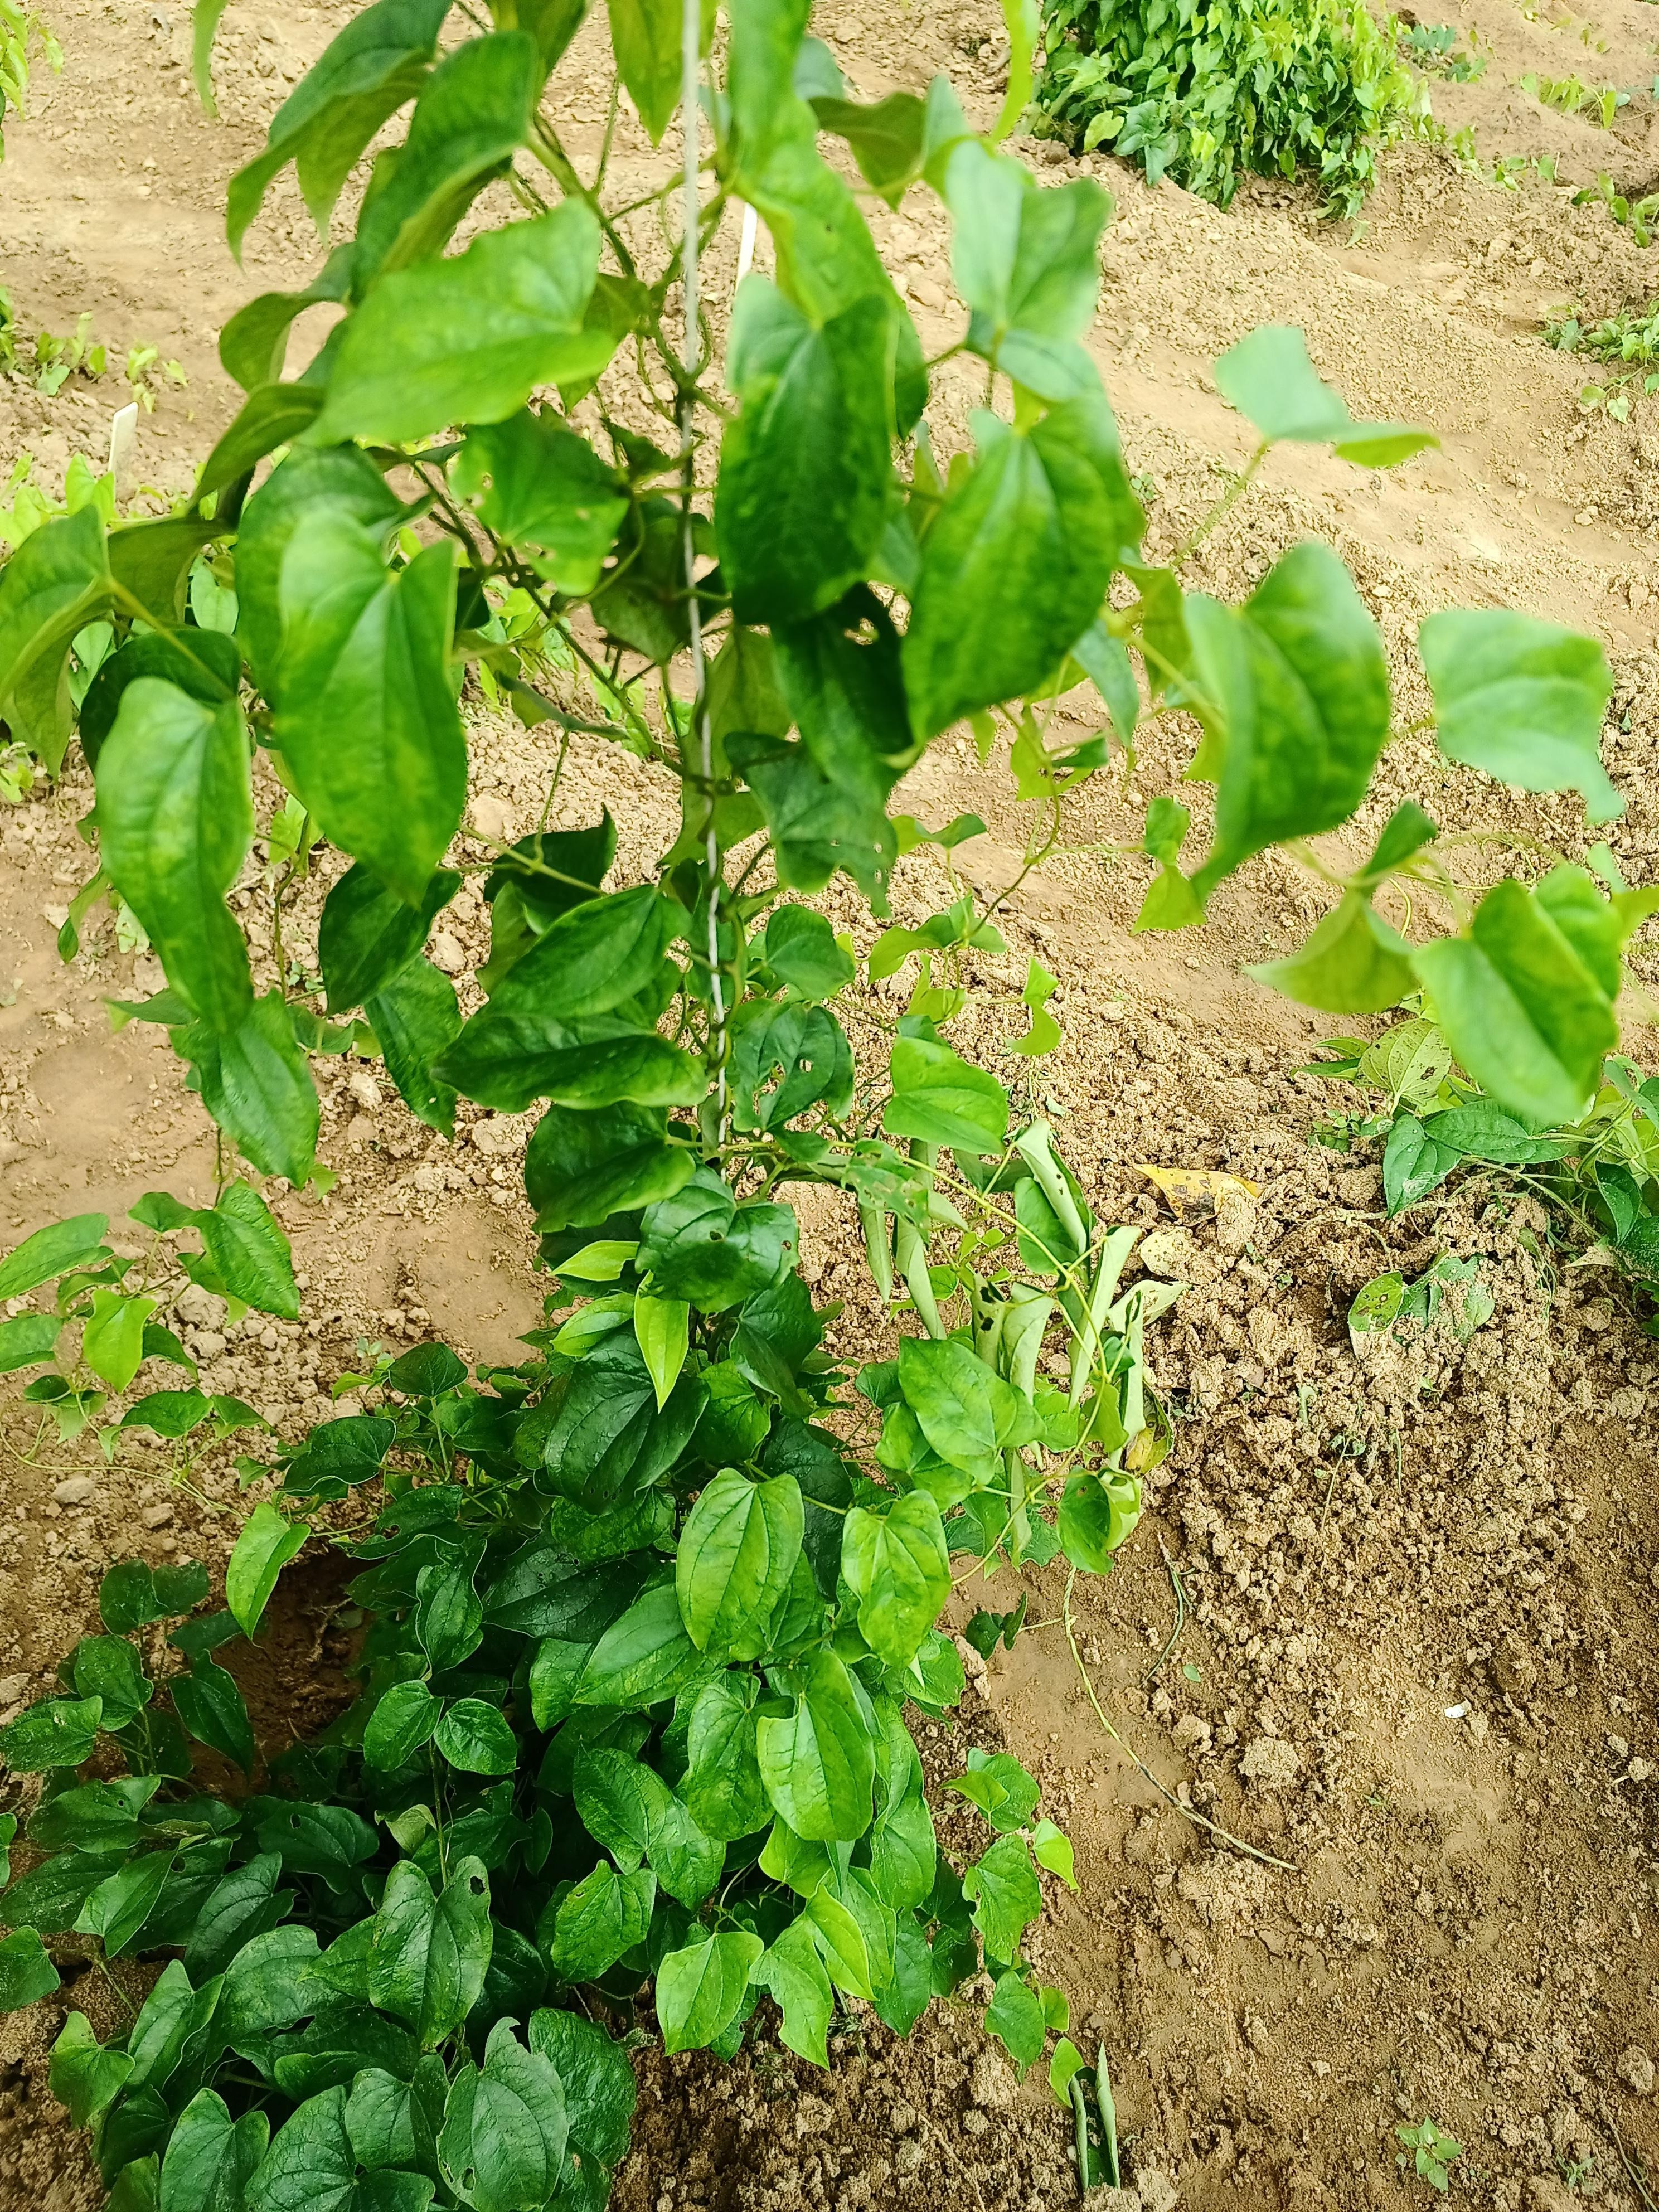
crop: yam
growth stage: vegetative
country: Nigeria
